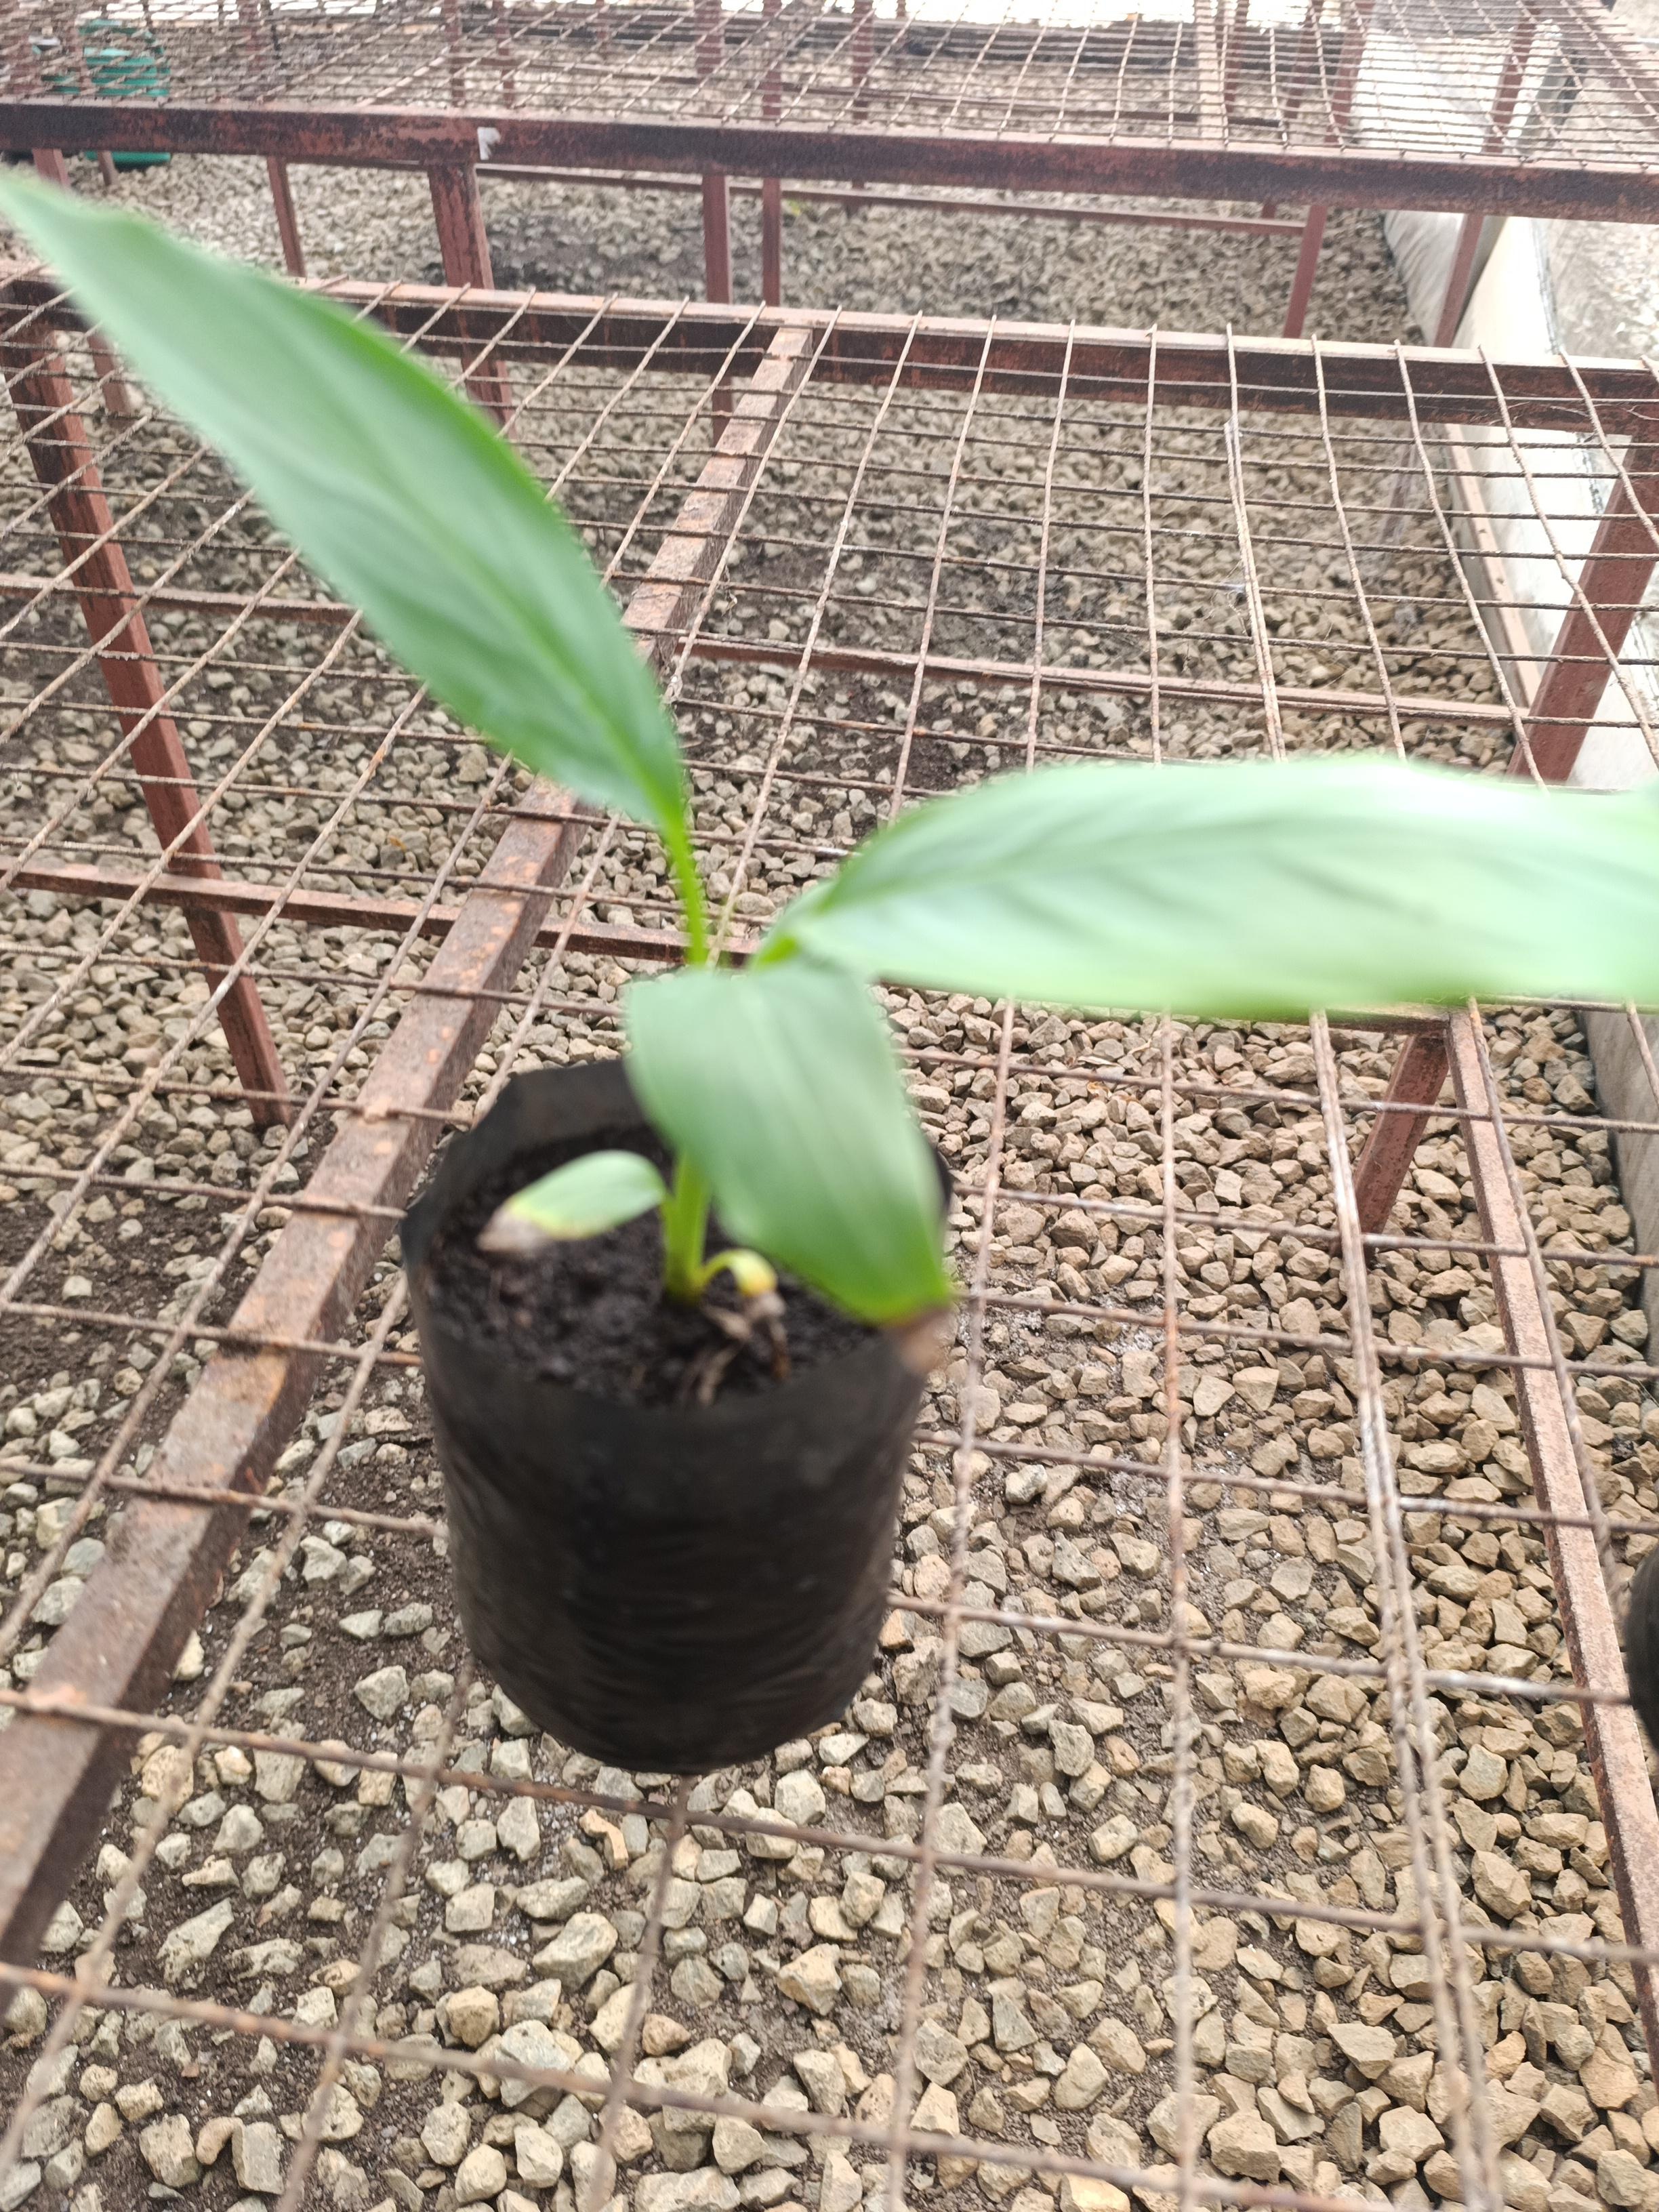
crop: banana
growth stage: vegetative
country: Tanzania
